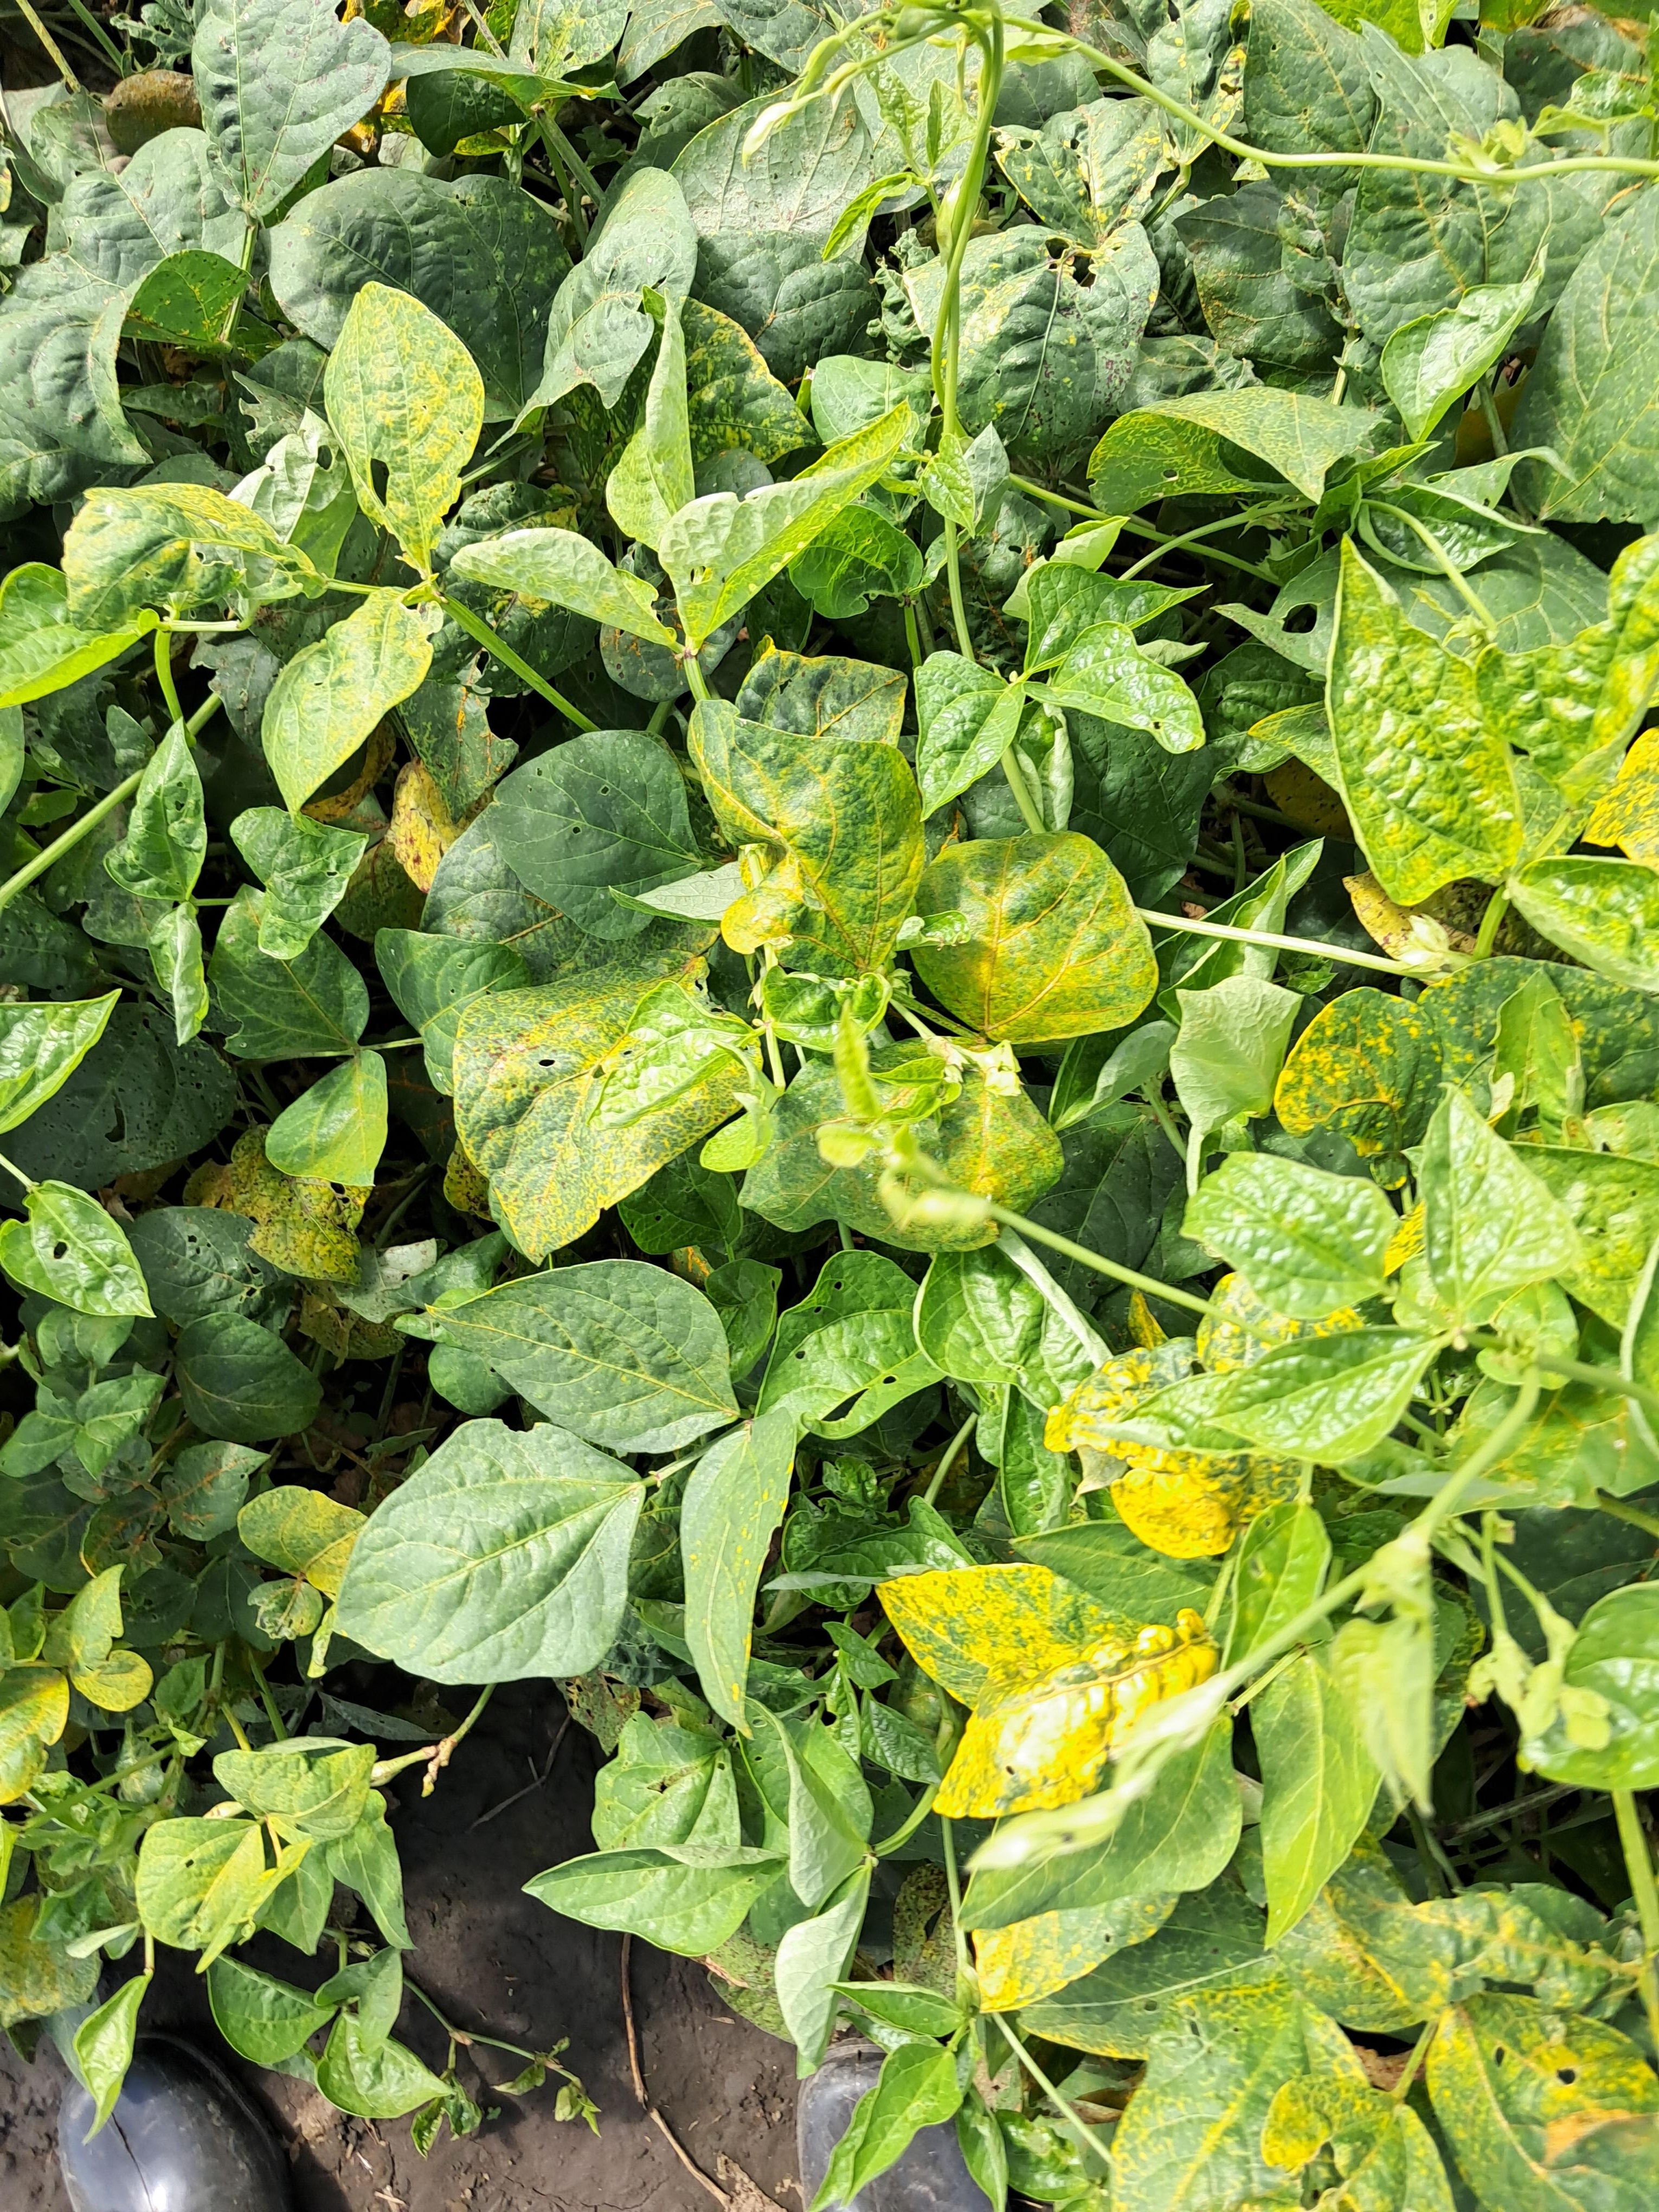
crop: cowpea
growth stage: development pod
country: Tanzania
